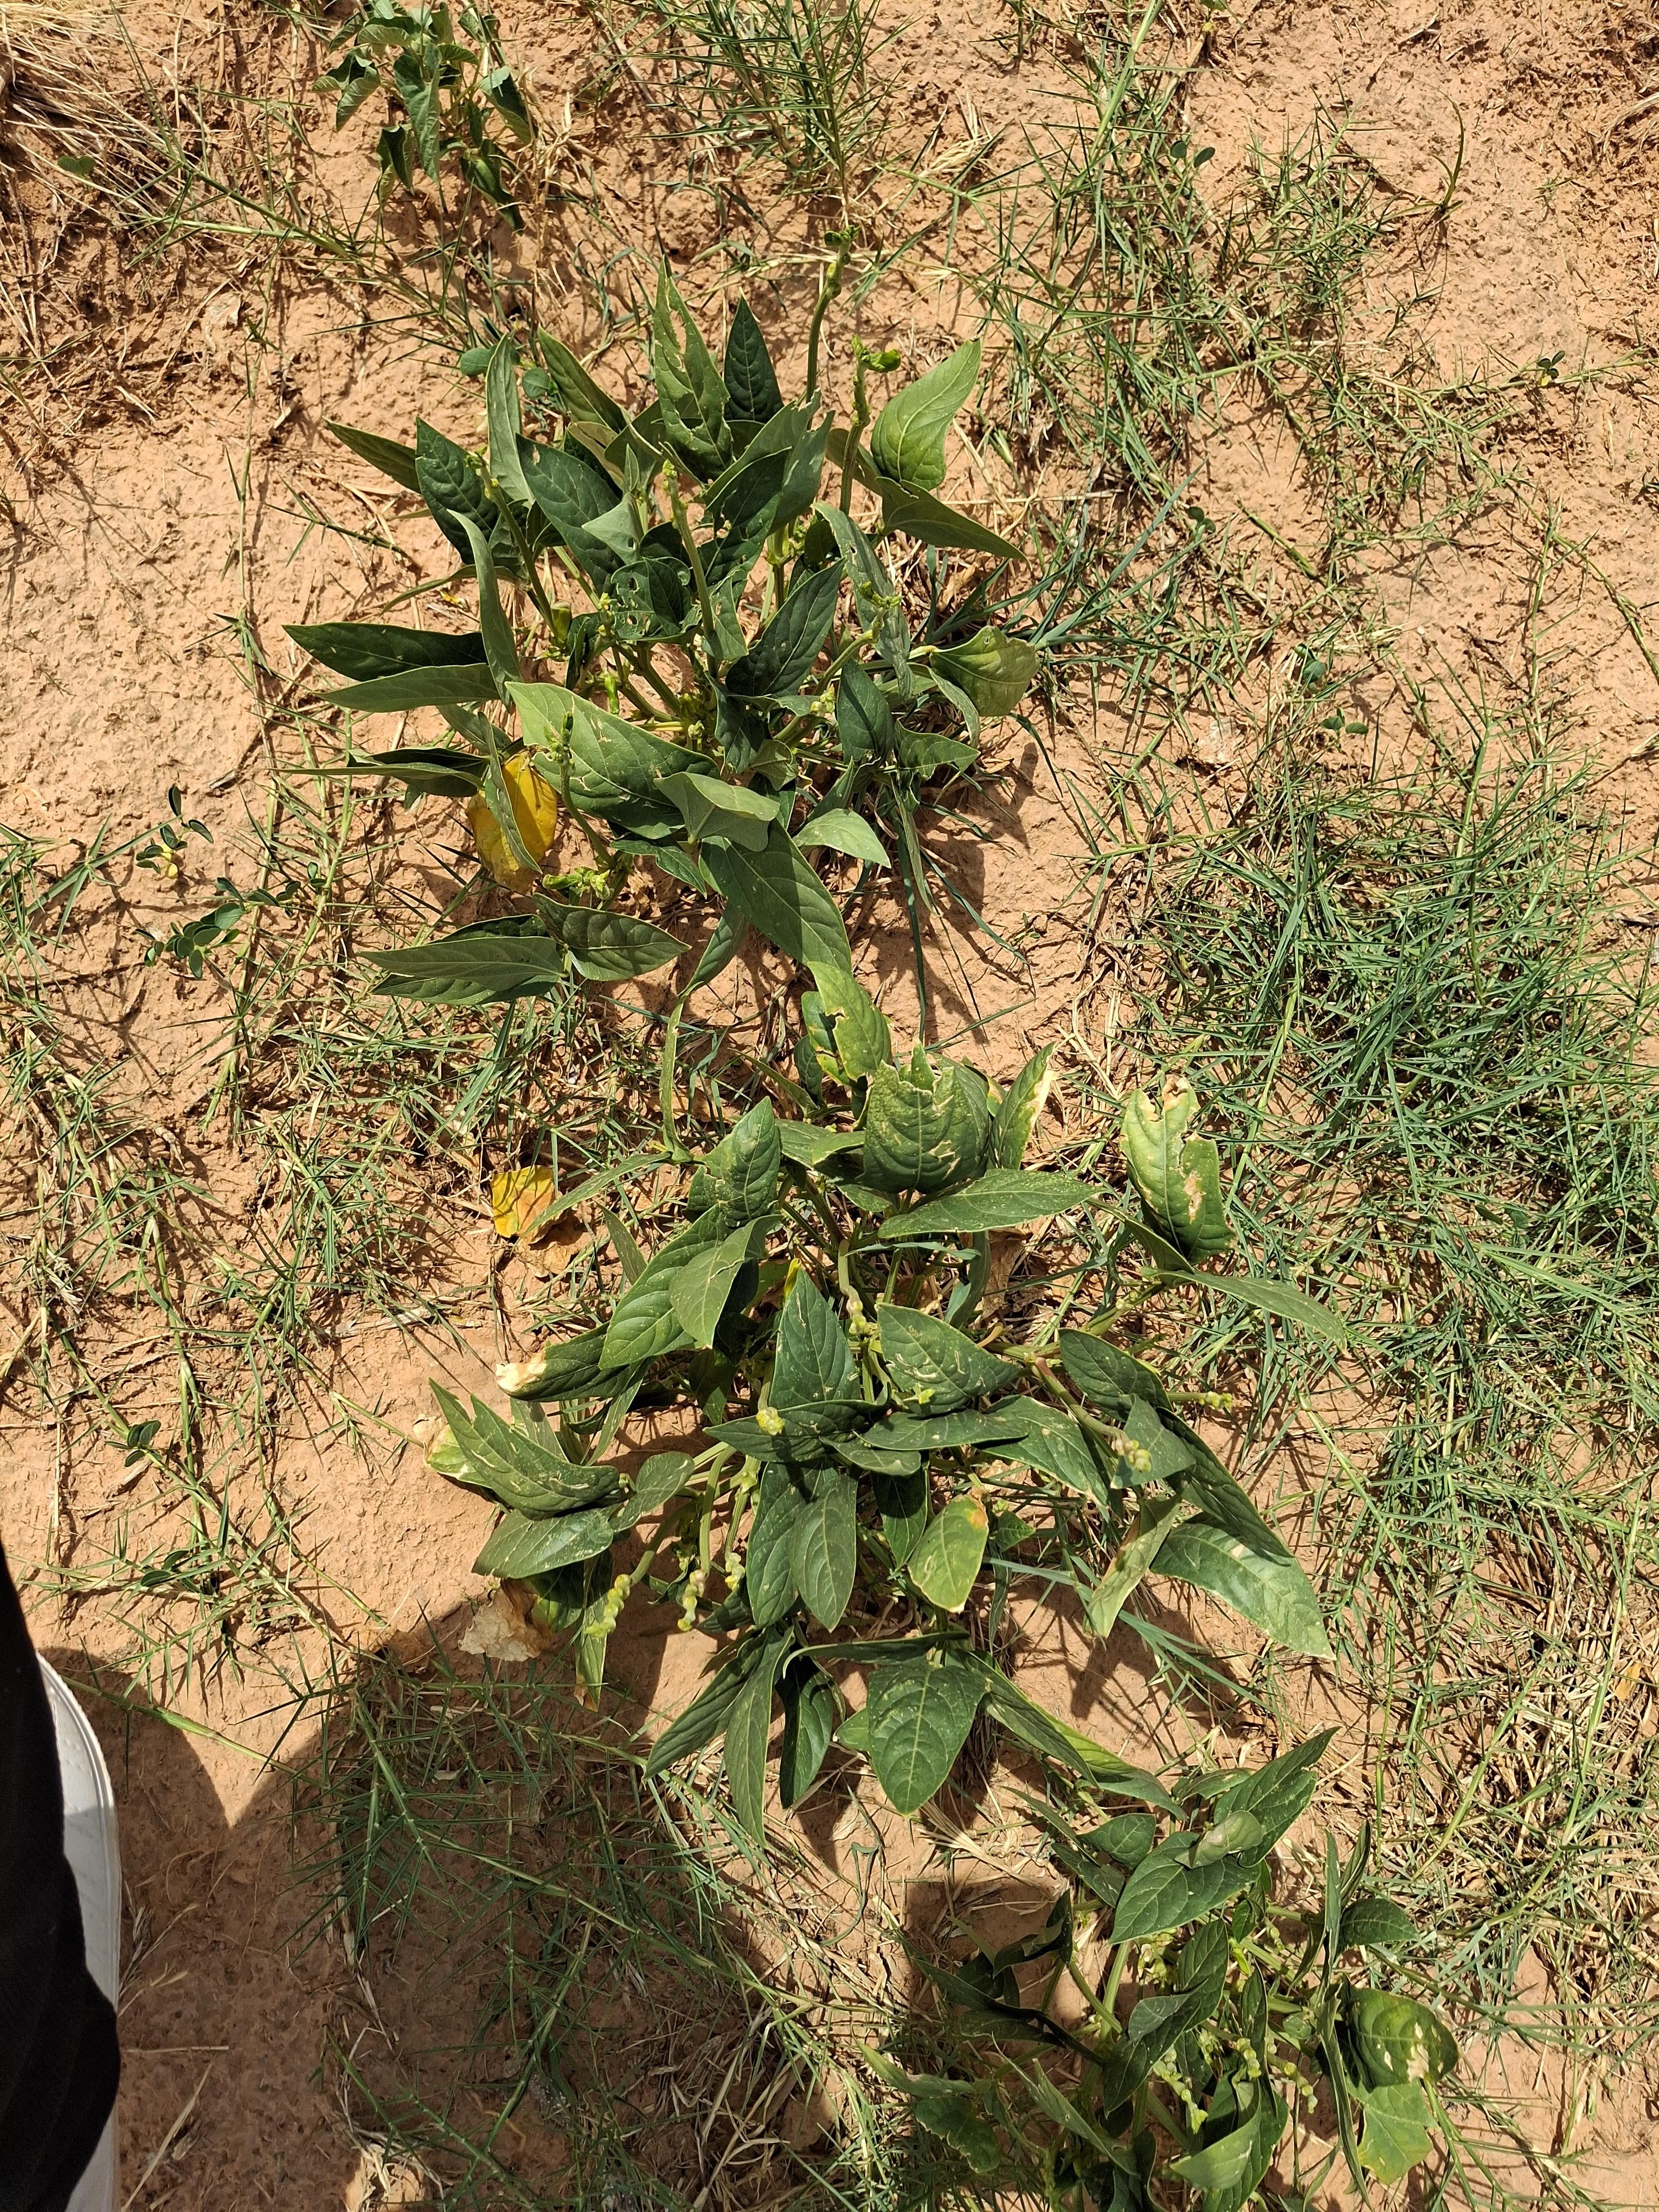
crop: cowpea
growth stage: harvest maturity
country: Nigeria
